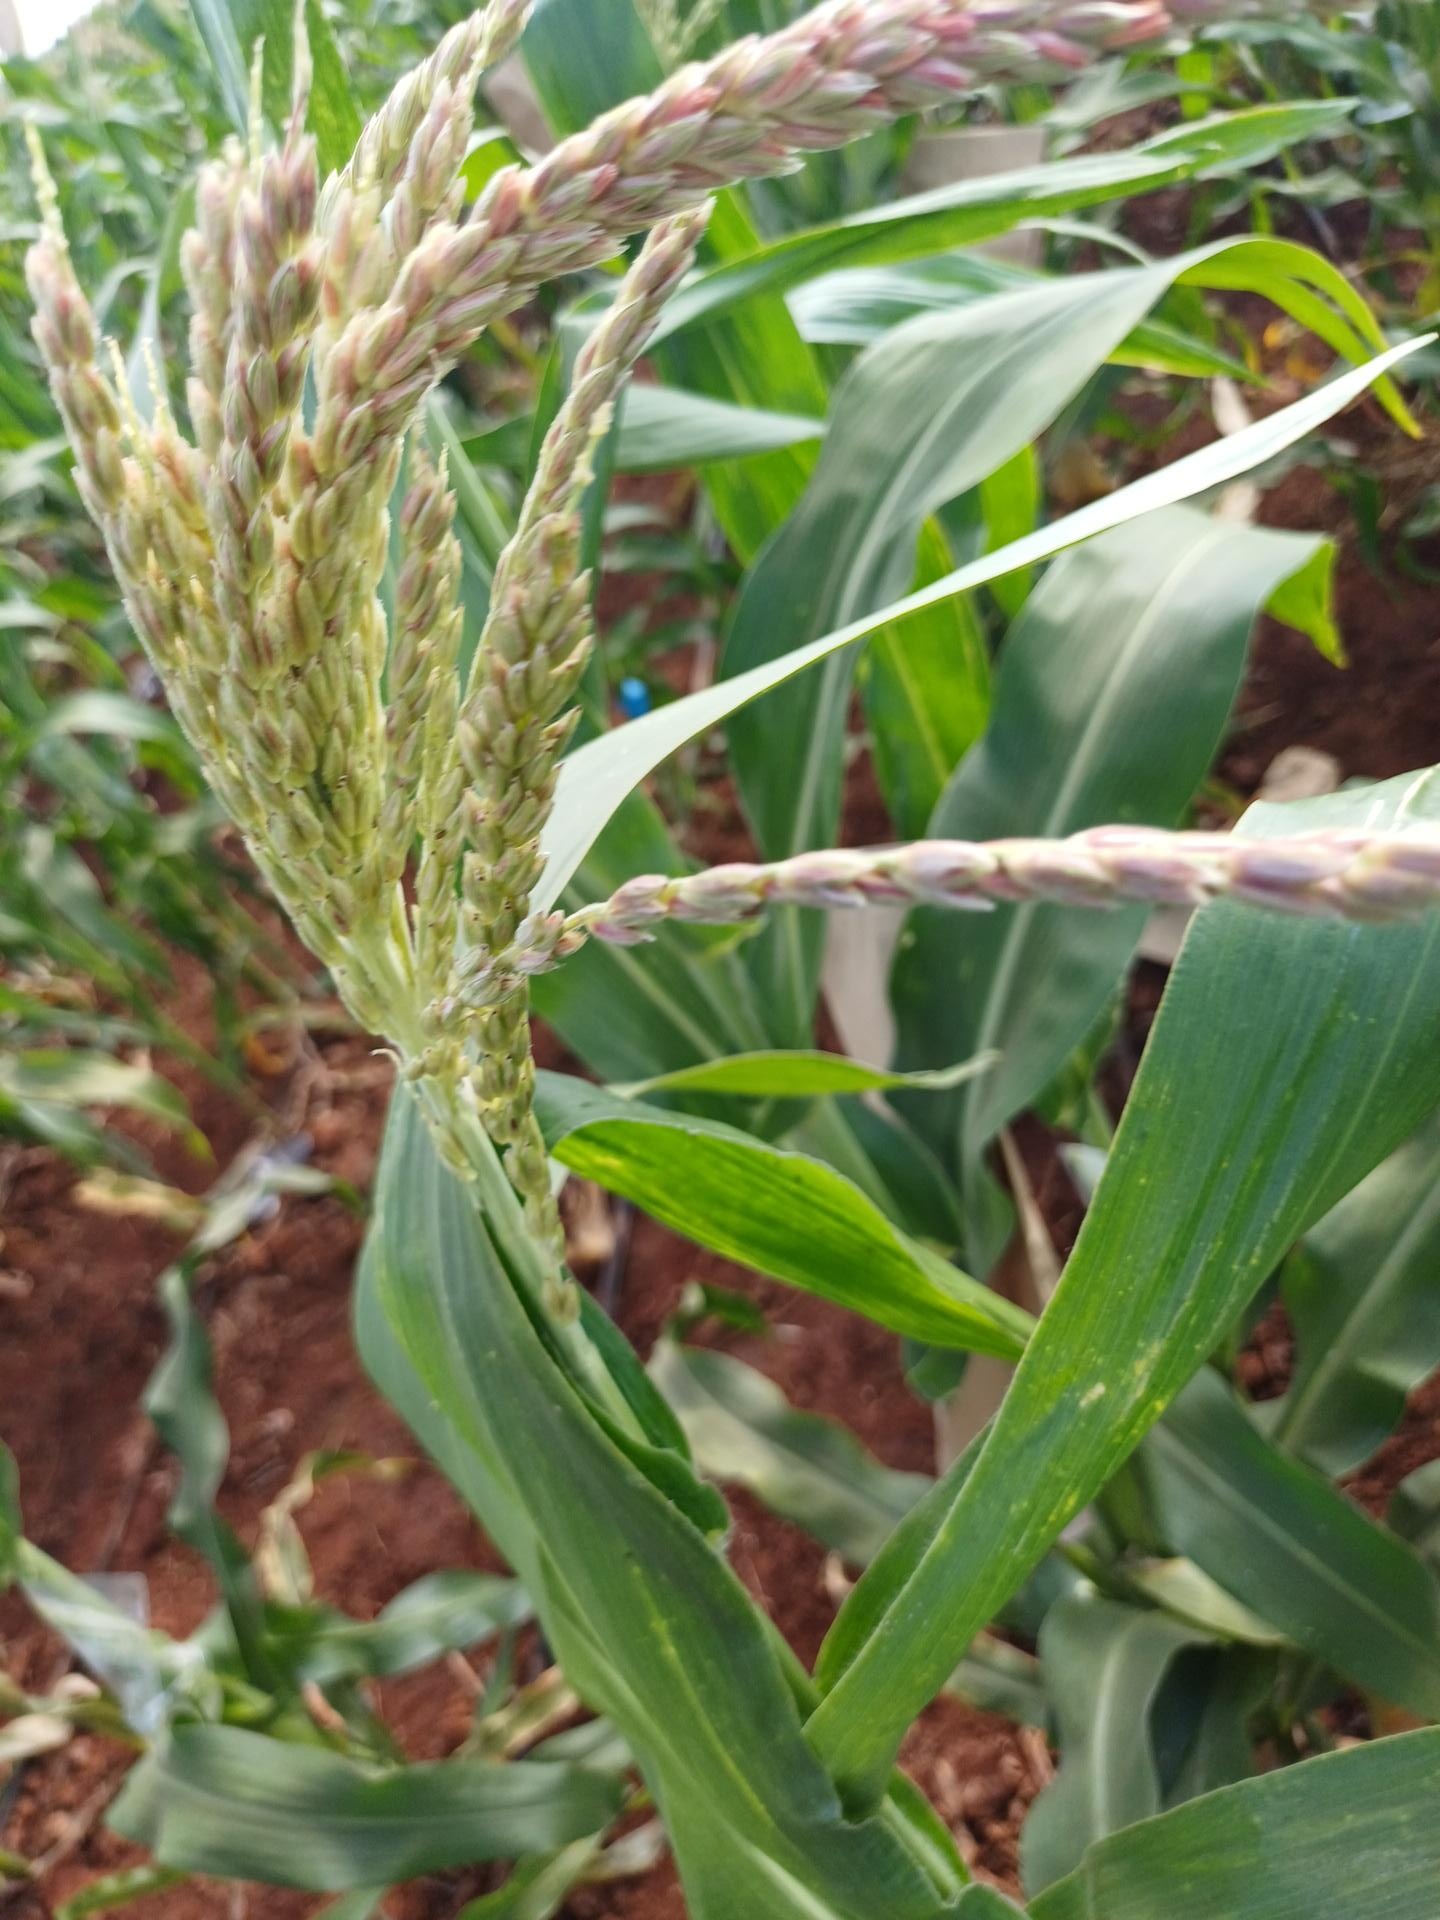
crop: maize
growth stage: flowering
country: Kenya
